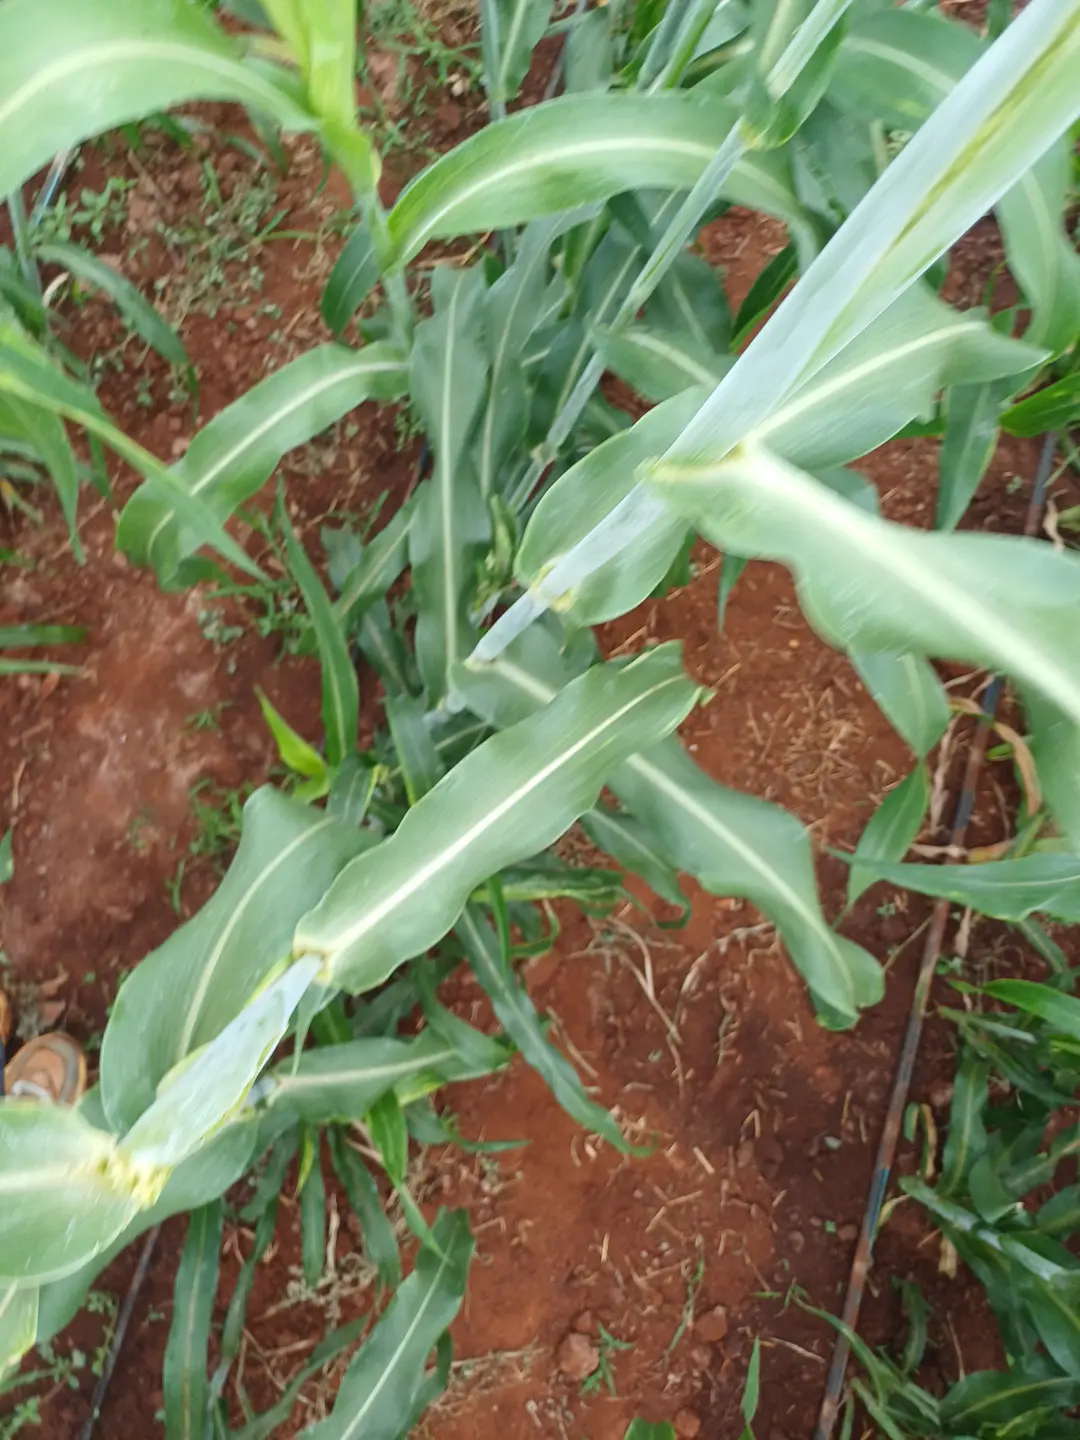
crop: sorghum
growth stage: heading tuber
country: Kenya
